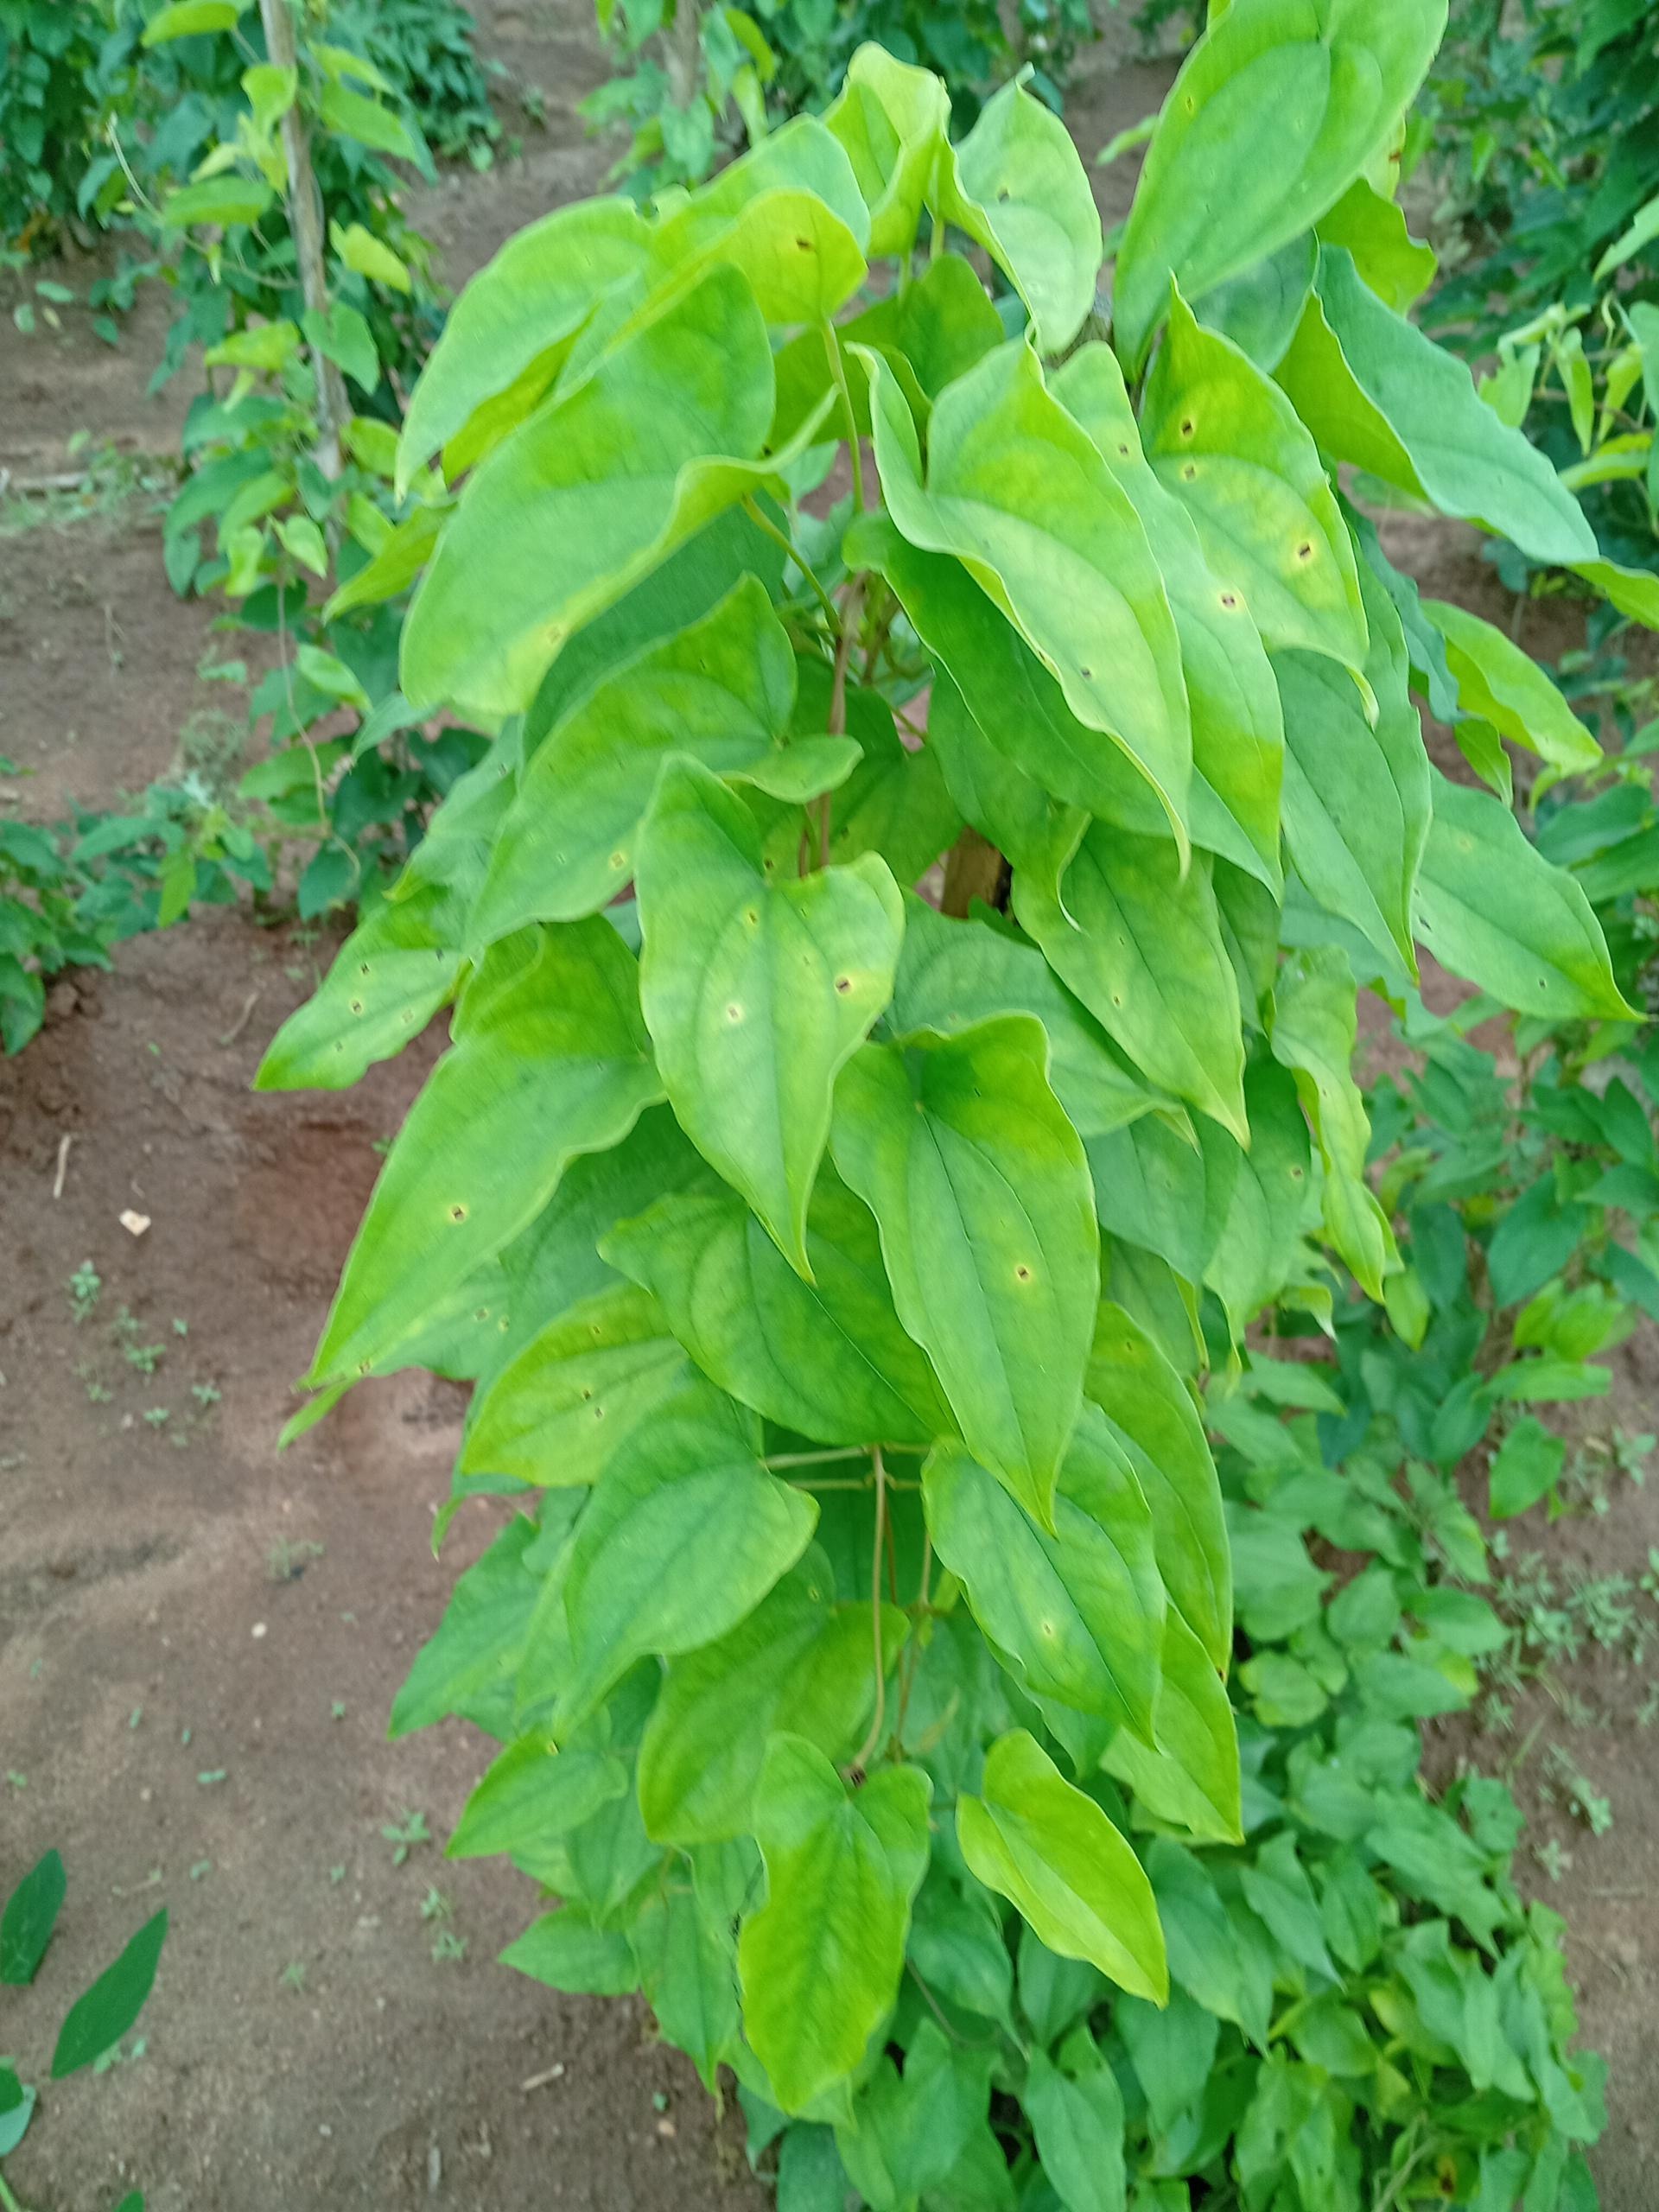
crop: yam
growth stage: vegetative
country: Nigeria
